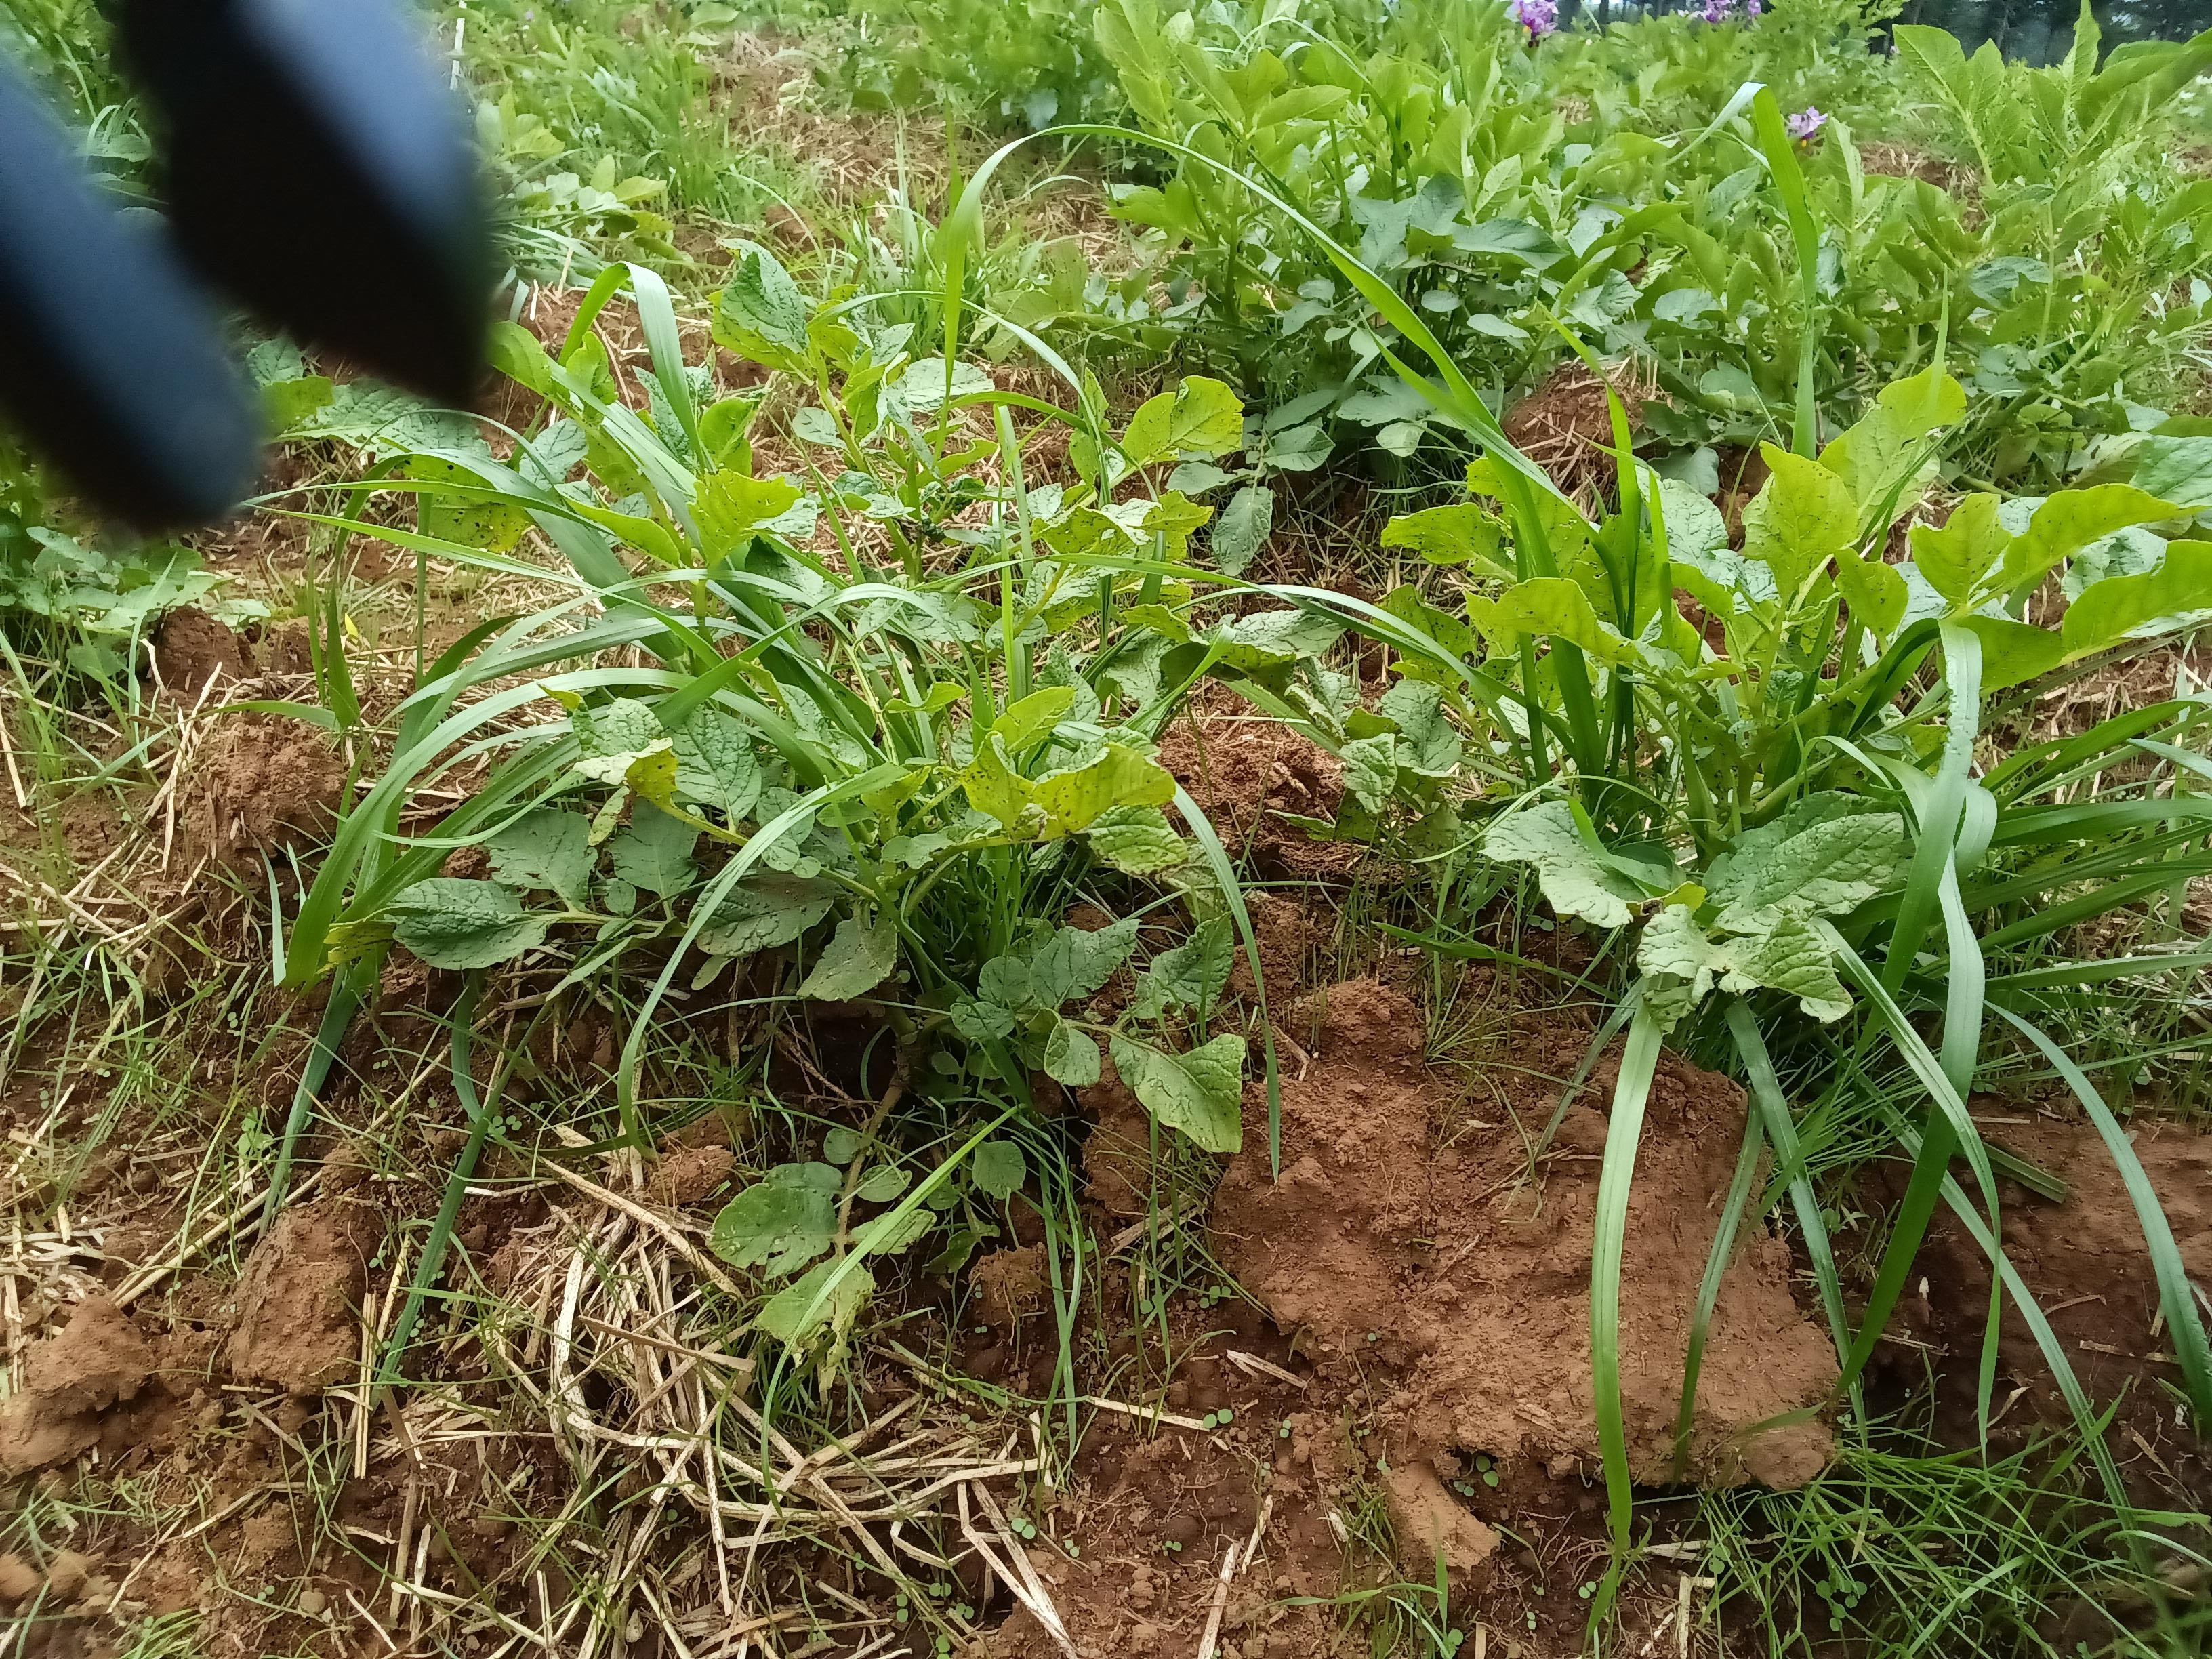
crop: potato
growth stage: flowering
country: Kenya
